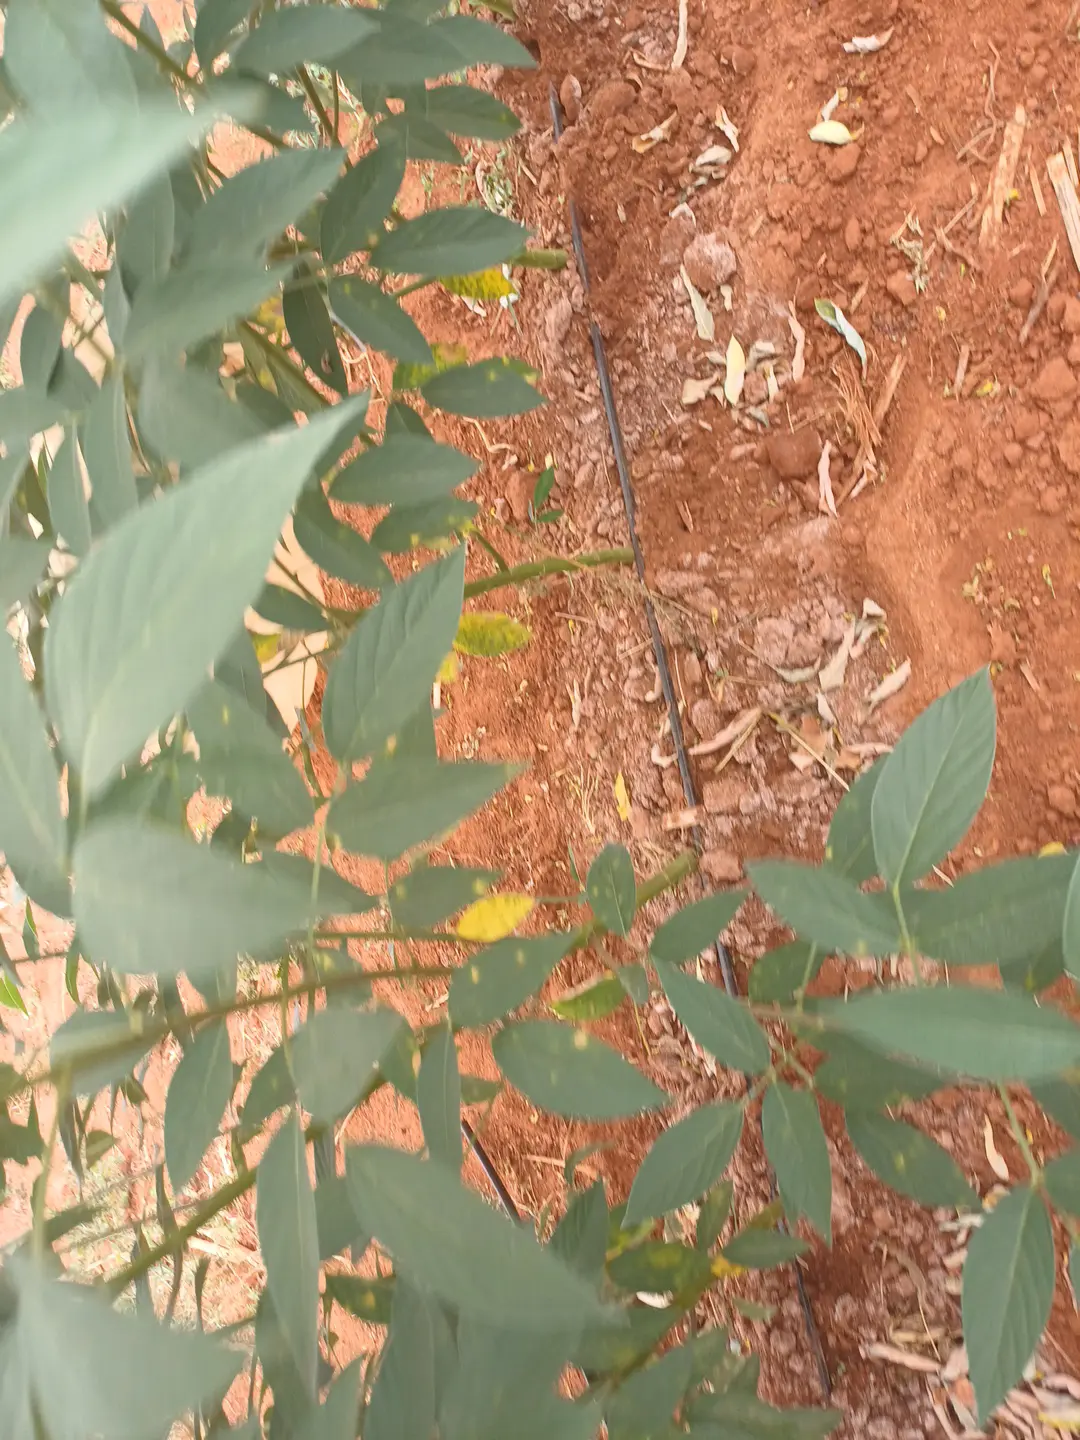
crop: pigeonpea
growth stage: flowering
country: Kenya
